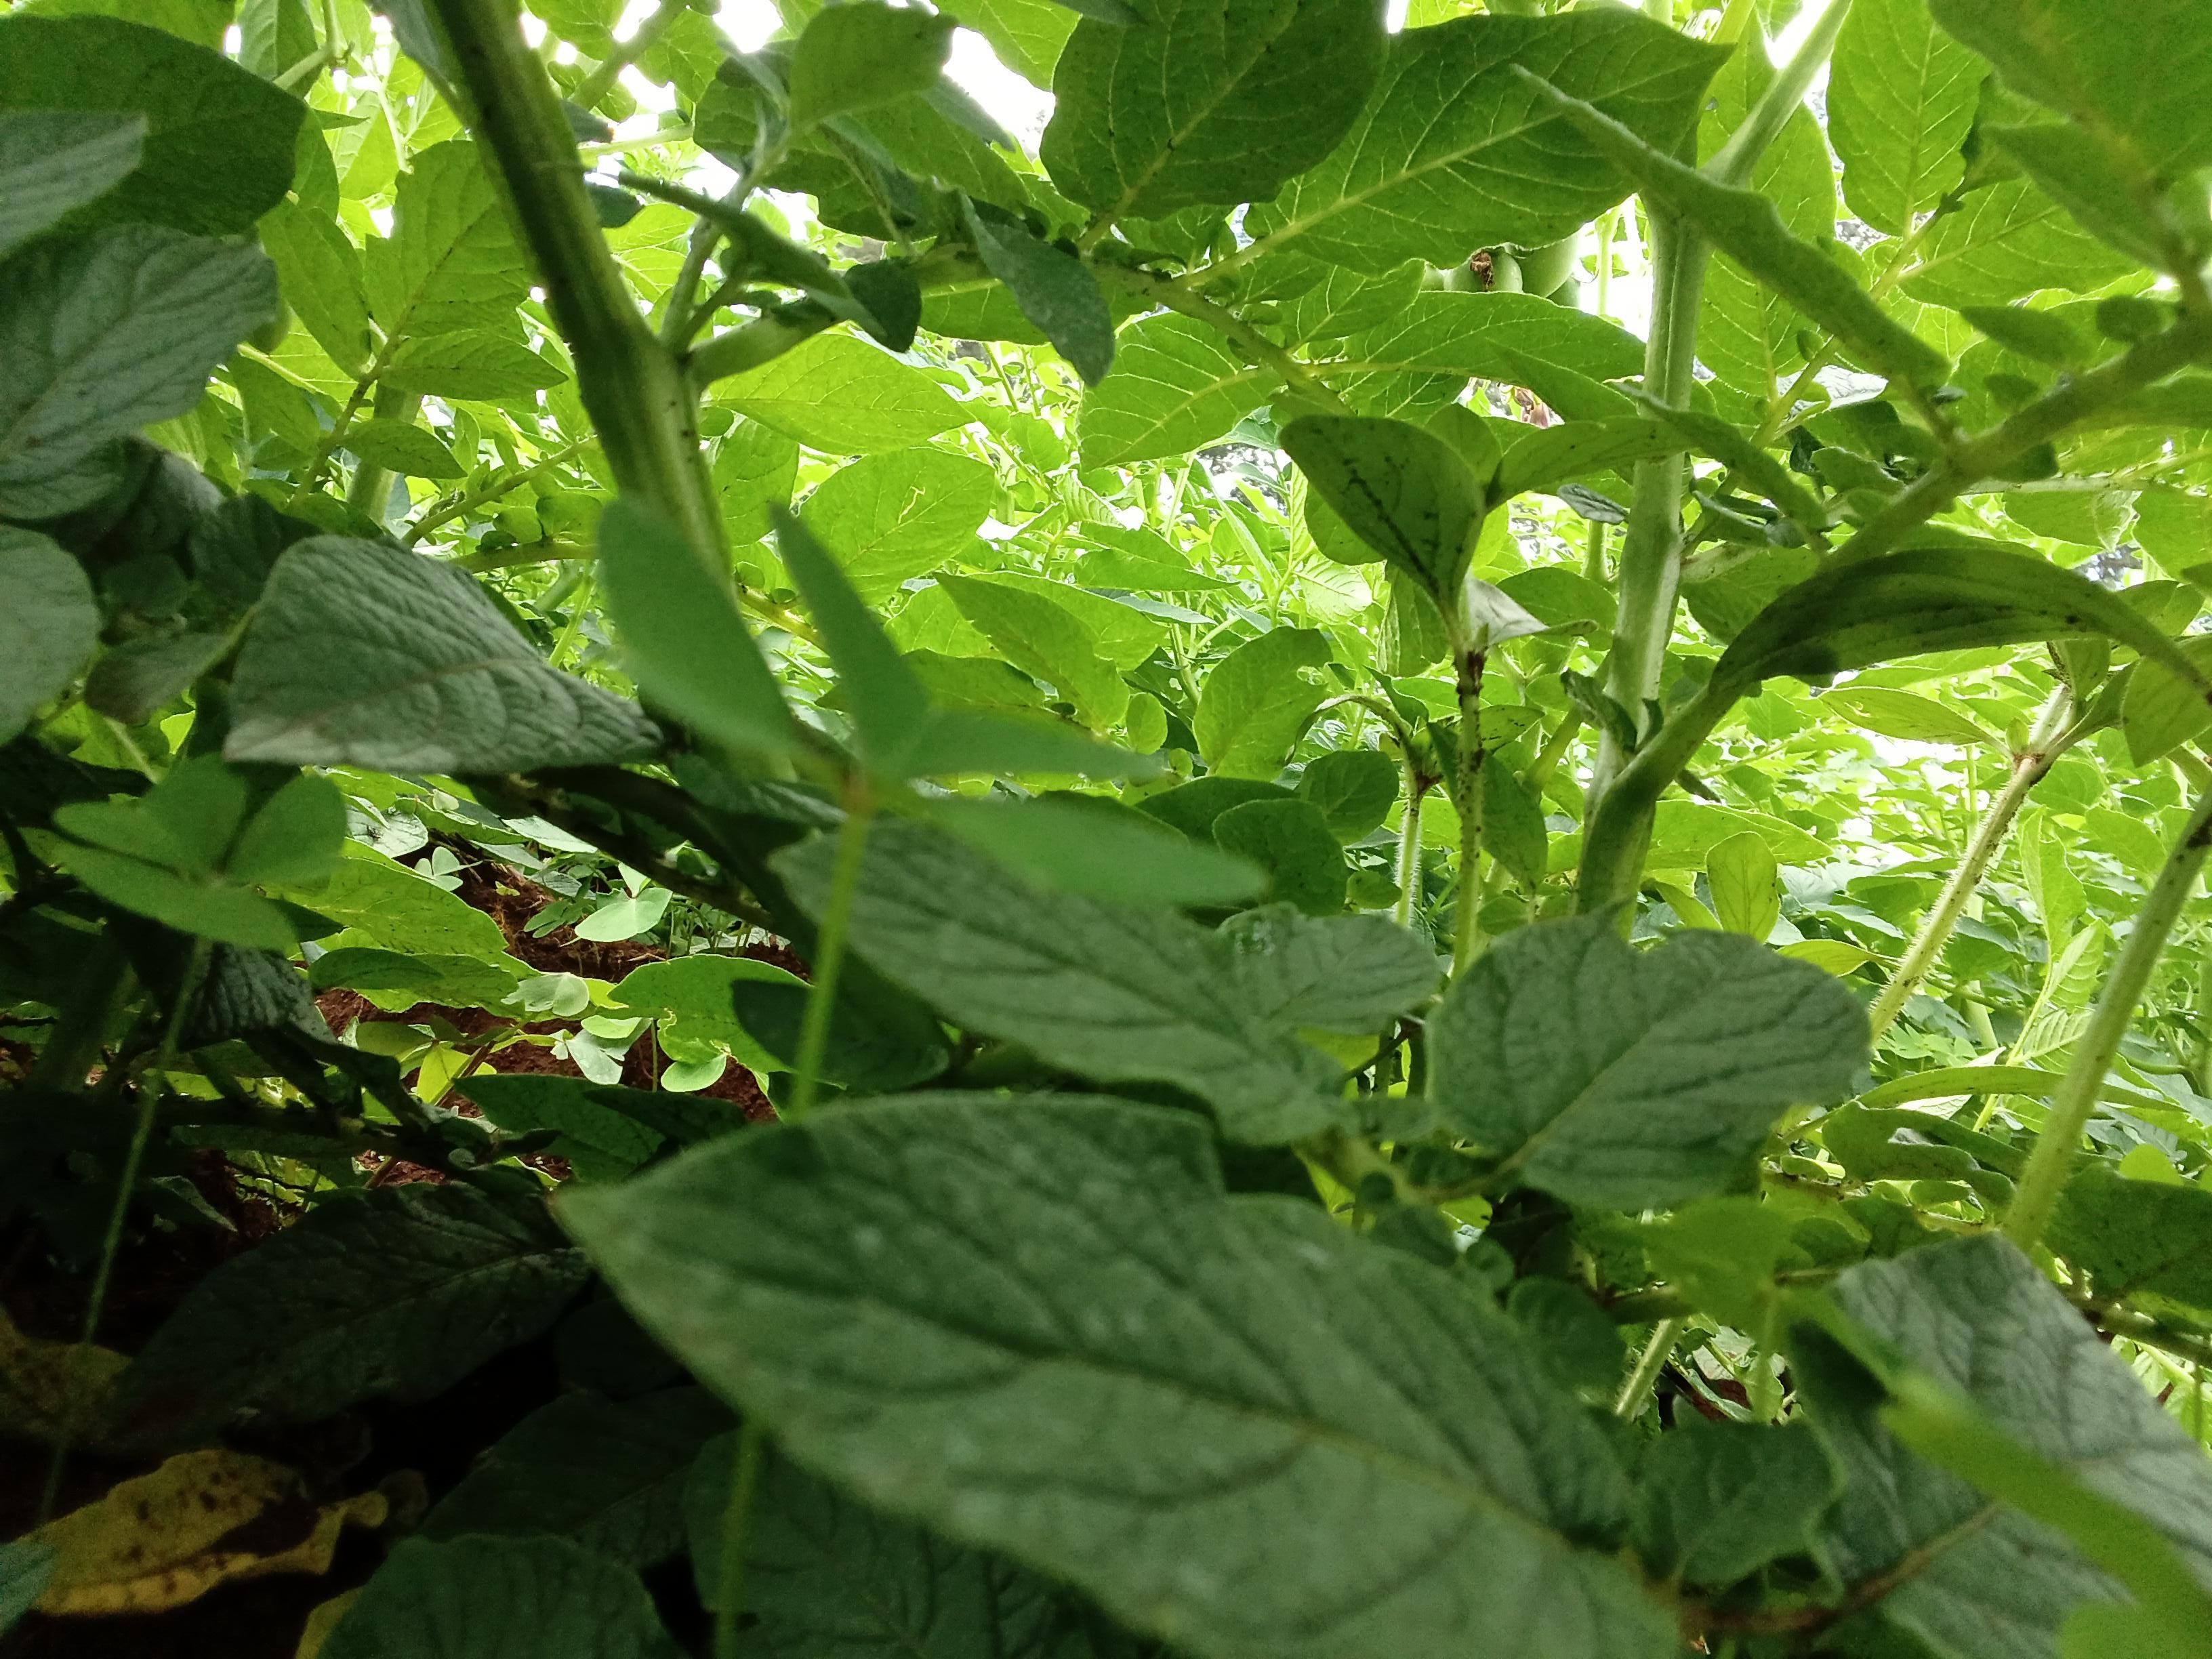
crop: potato
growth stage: flowering
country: Kenya
